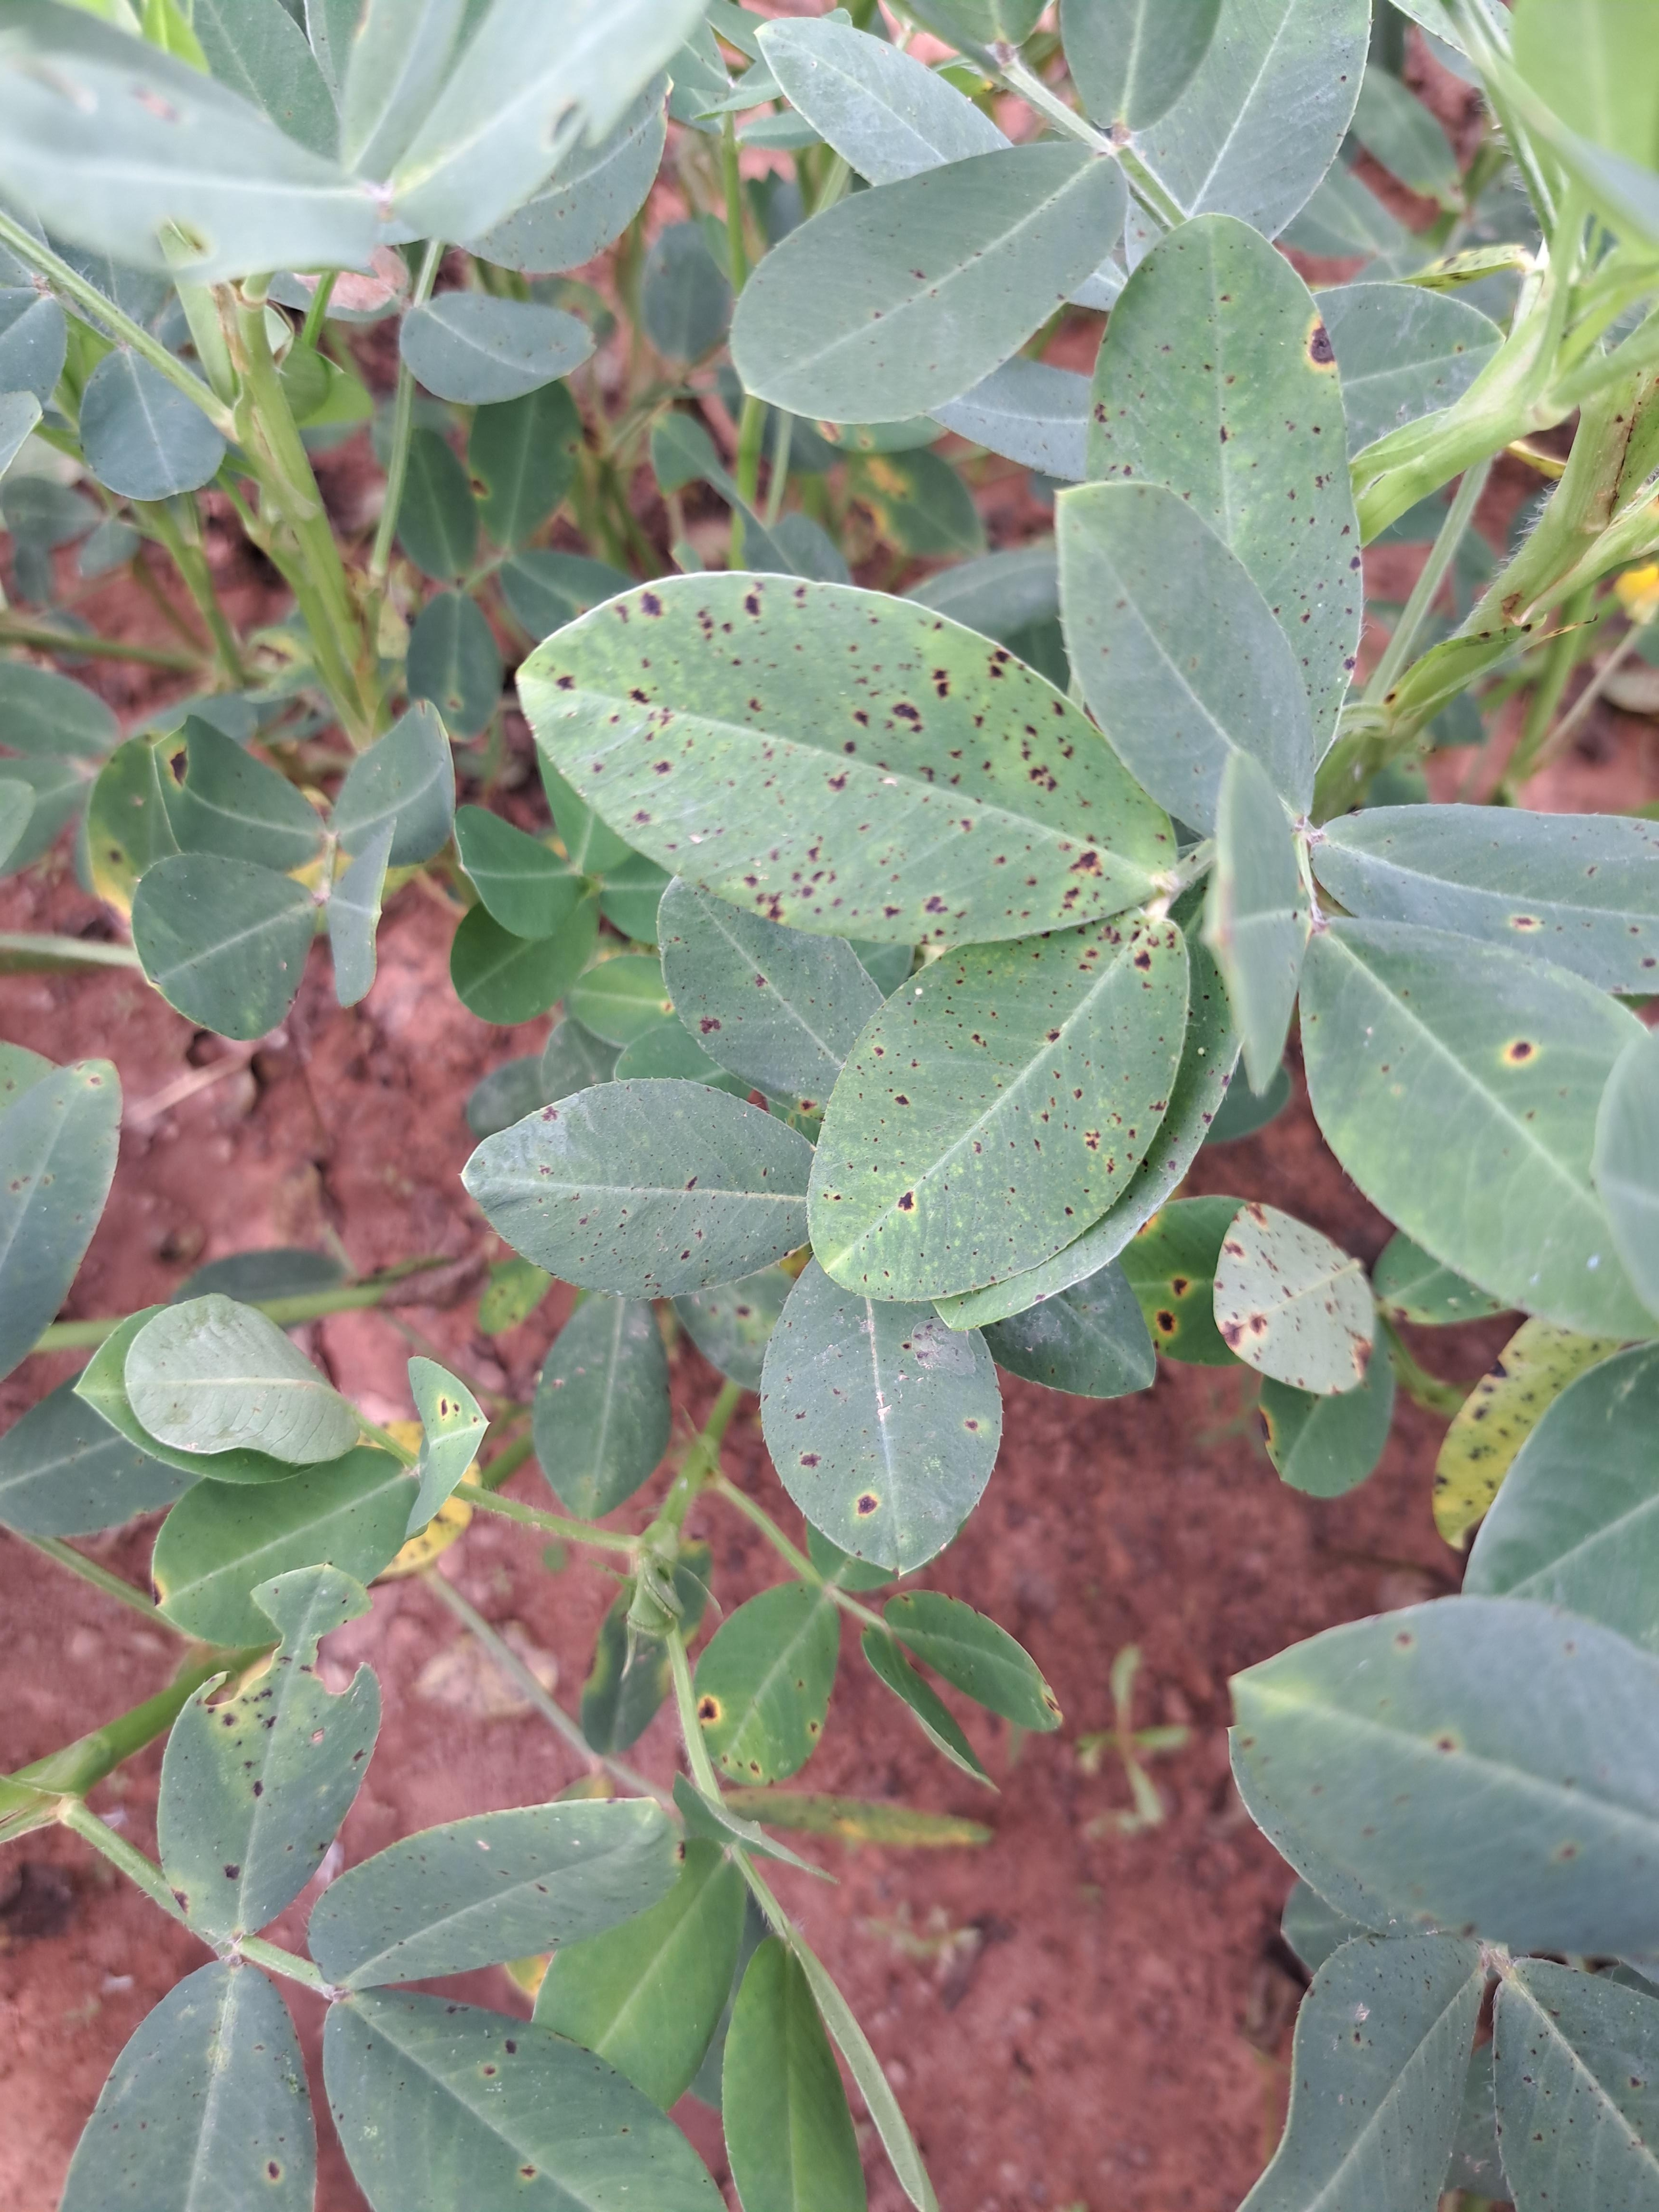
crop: groundnut
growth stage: development pod
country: Ghana
